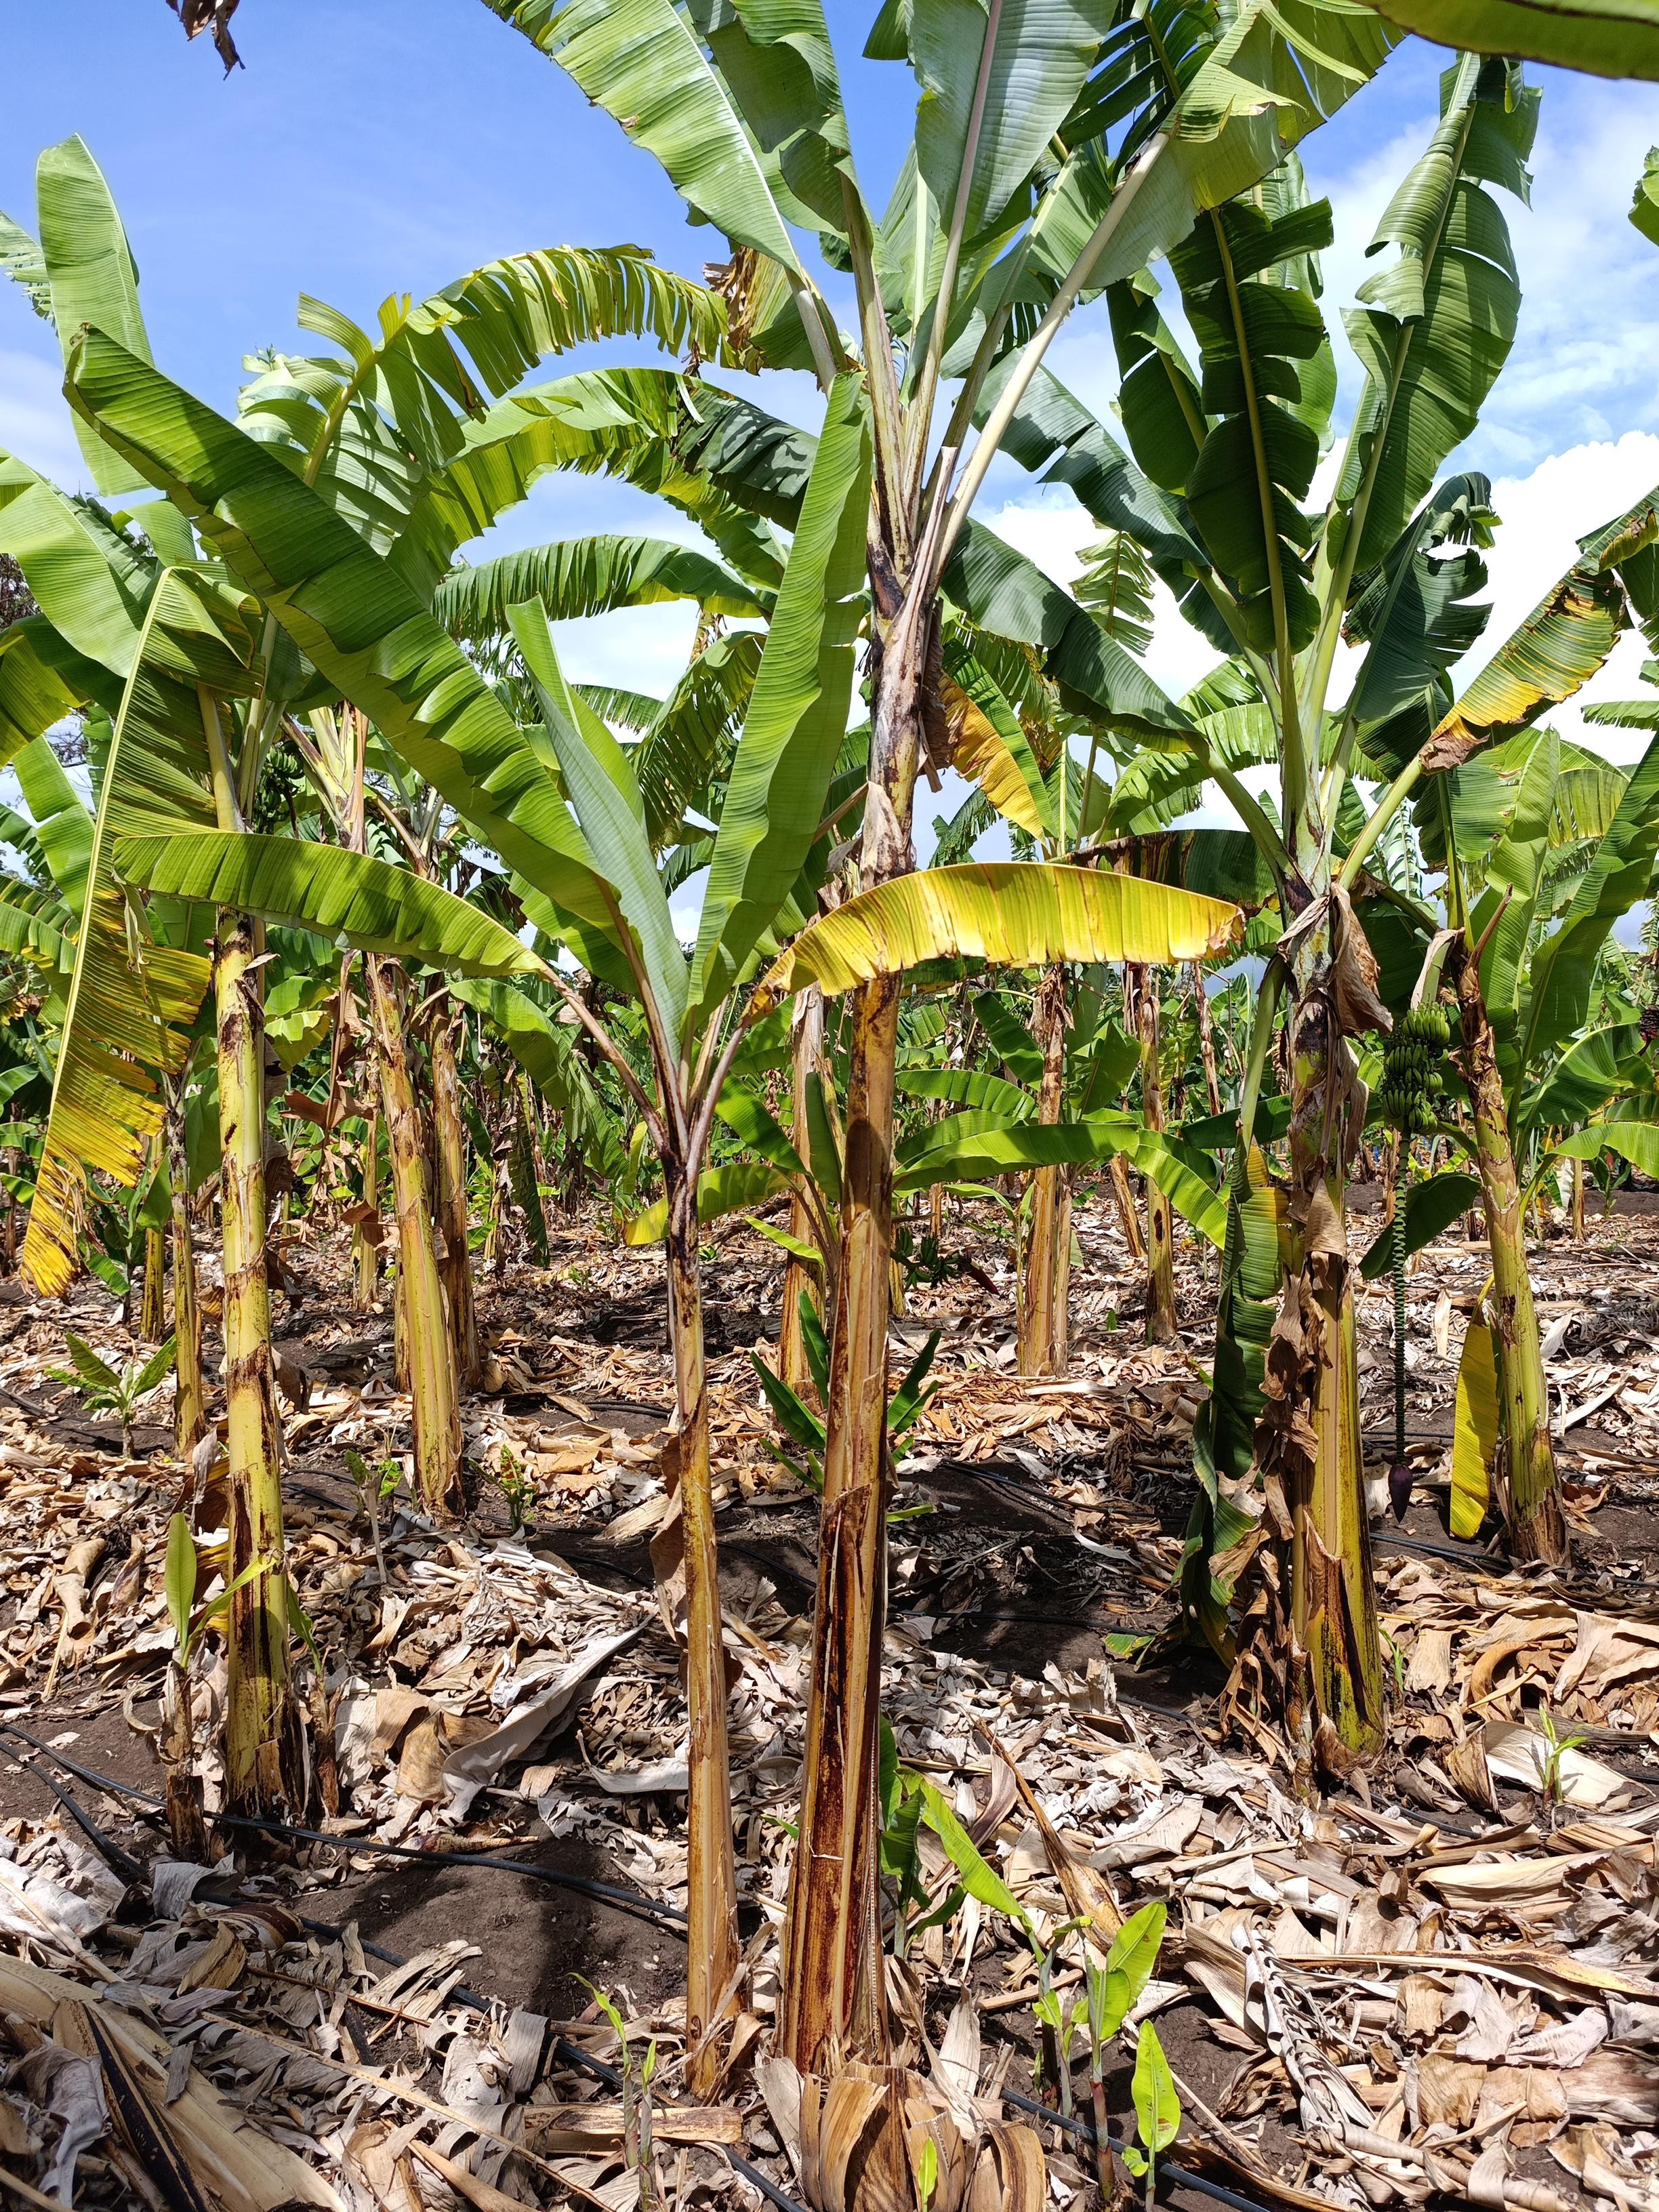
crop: banana
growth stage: vegetative
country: Tanzania
